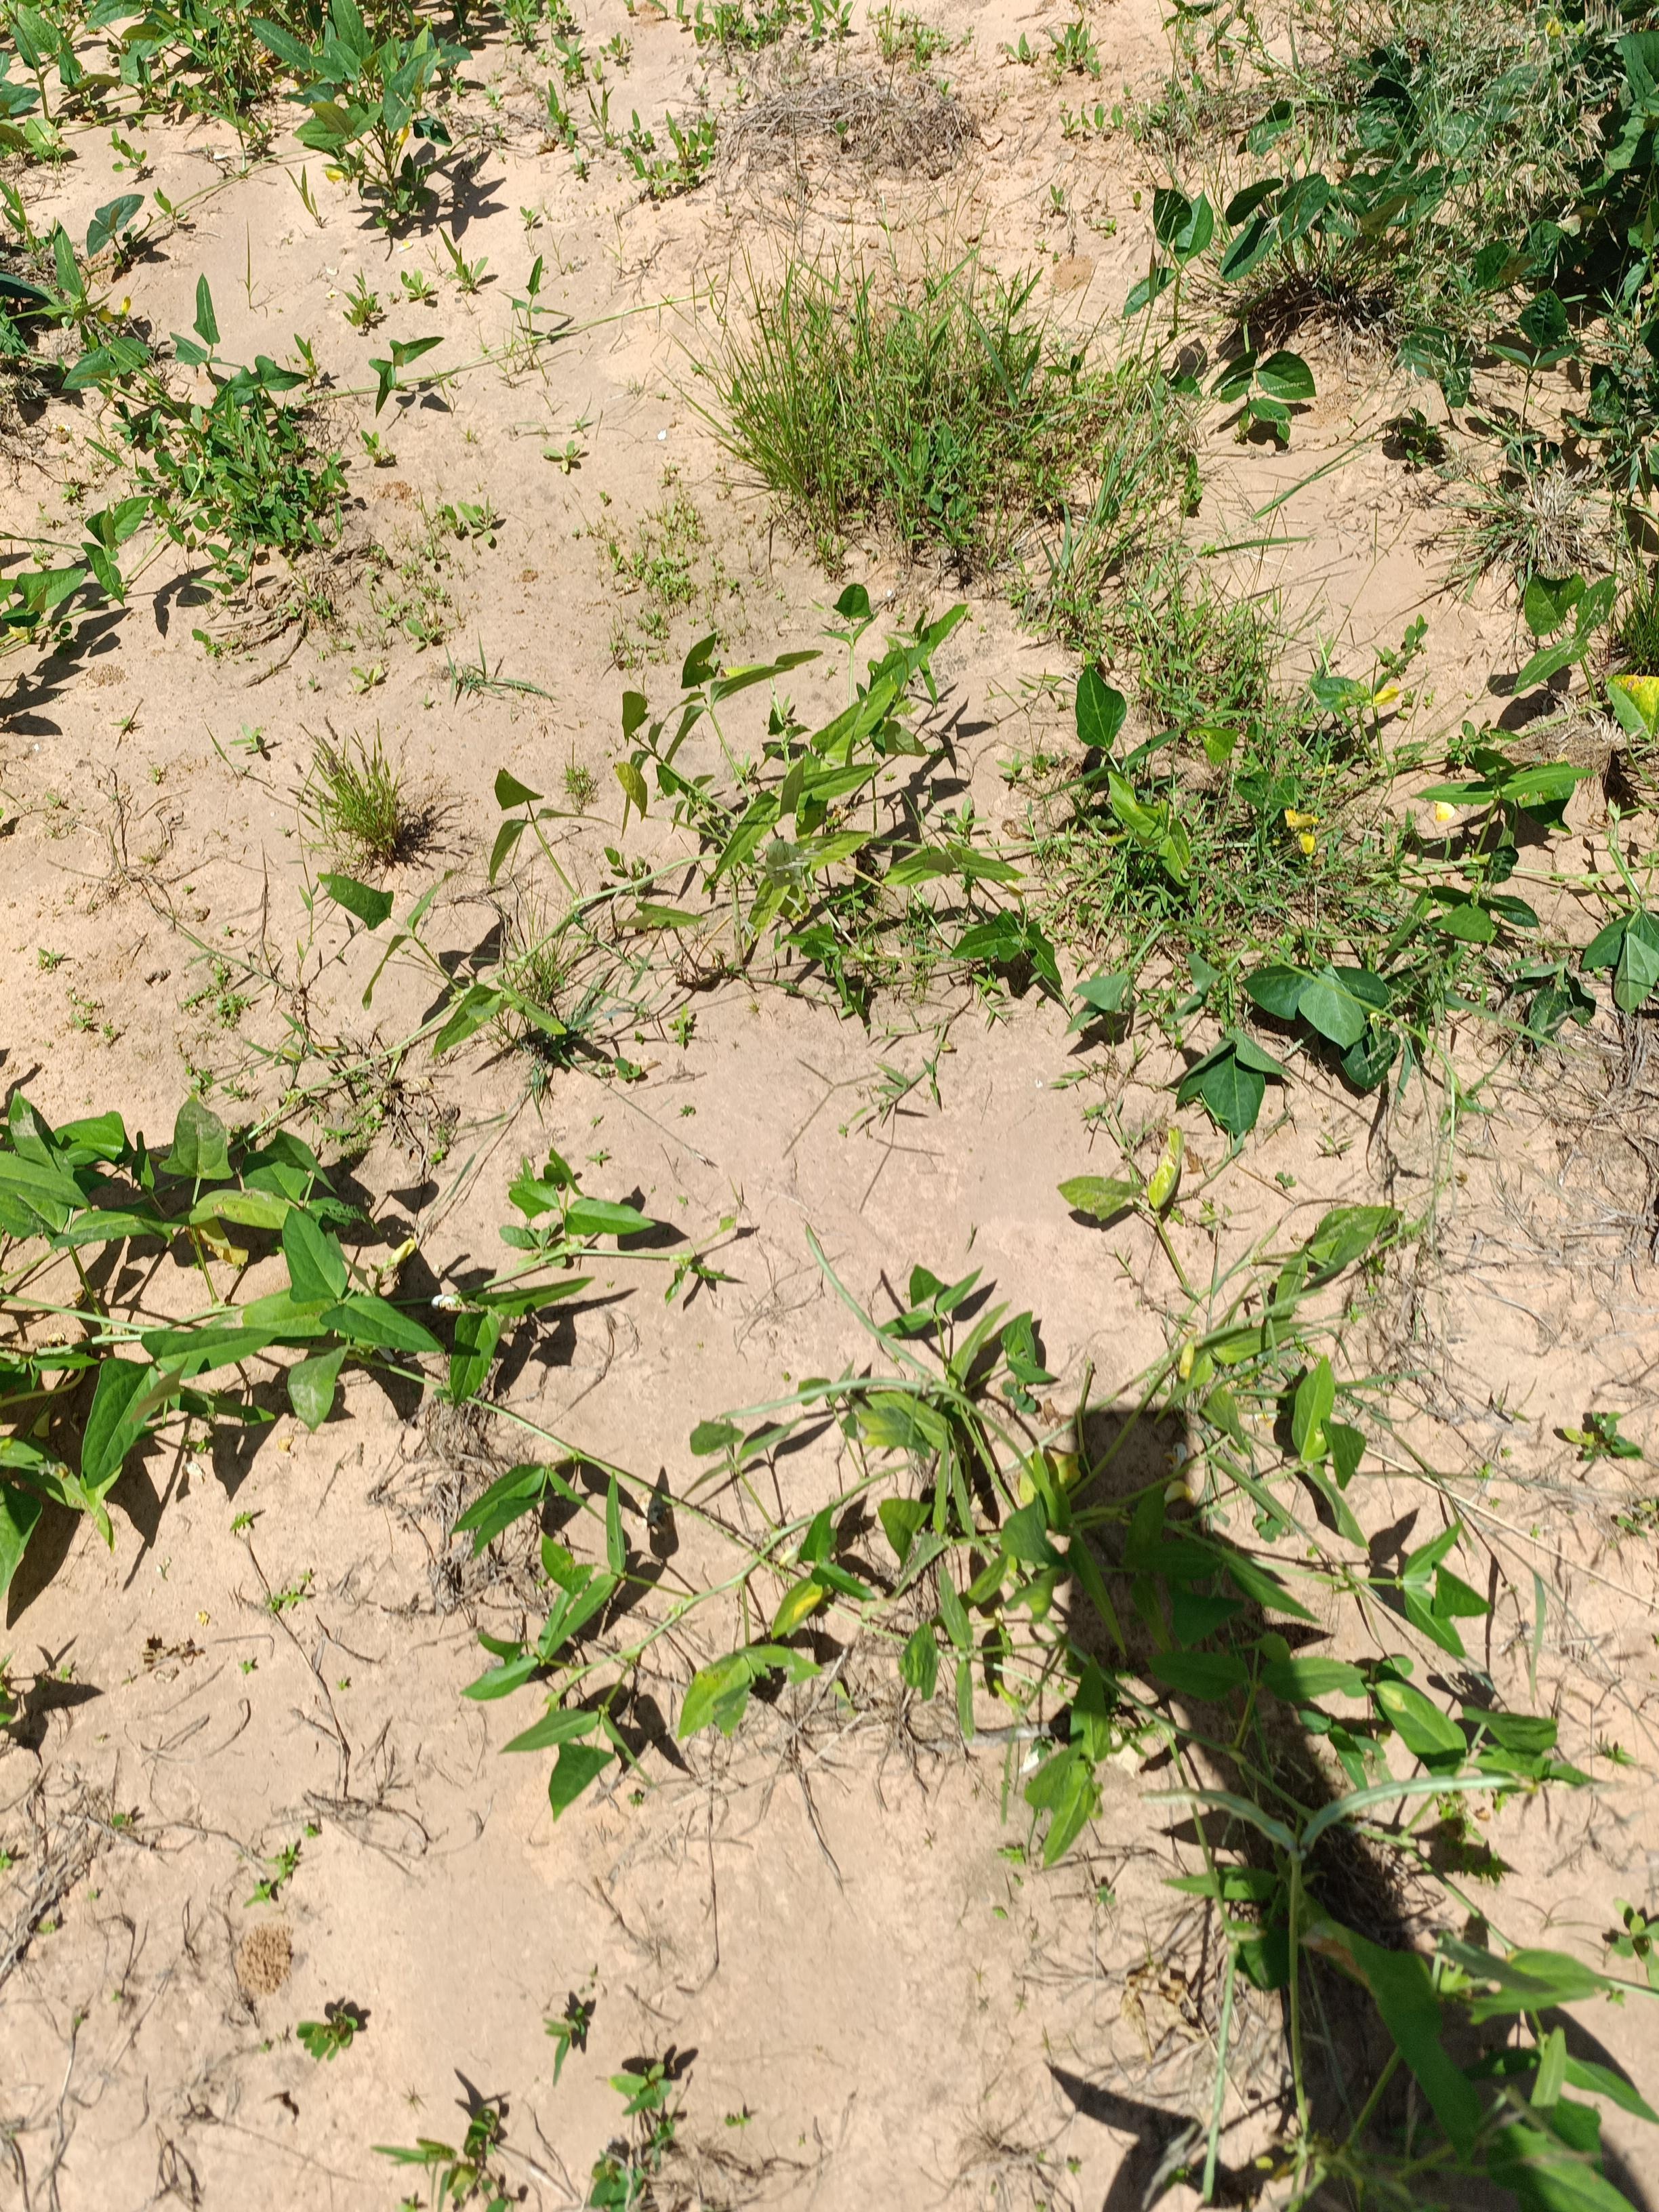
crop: cowpea
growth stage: maturity
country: Nigeria
